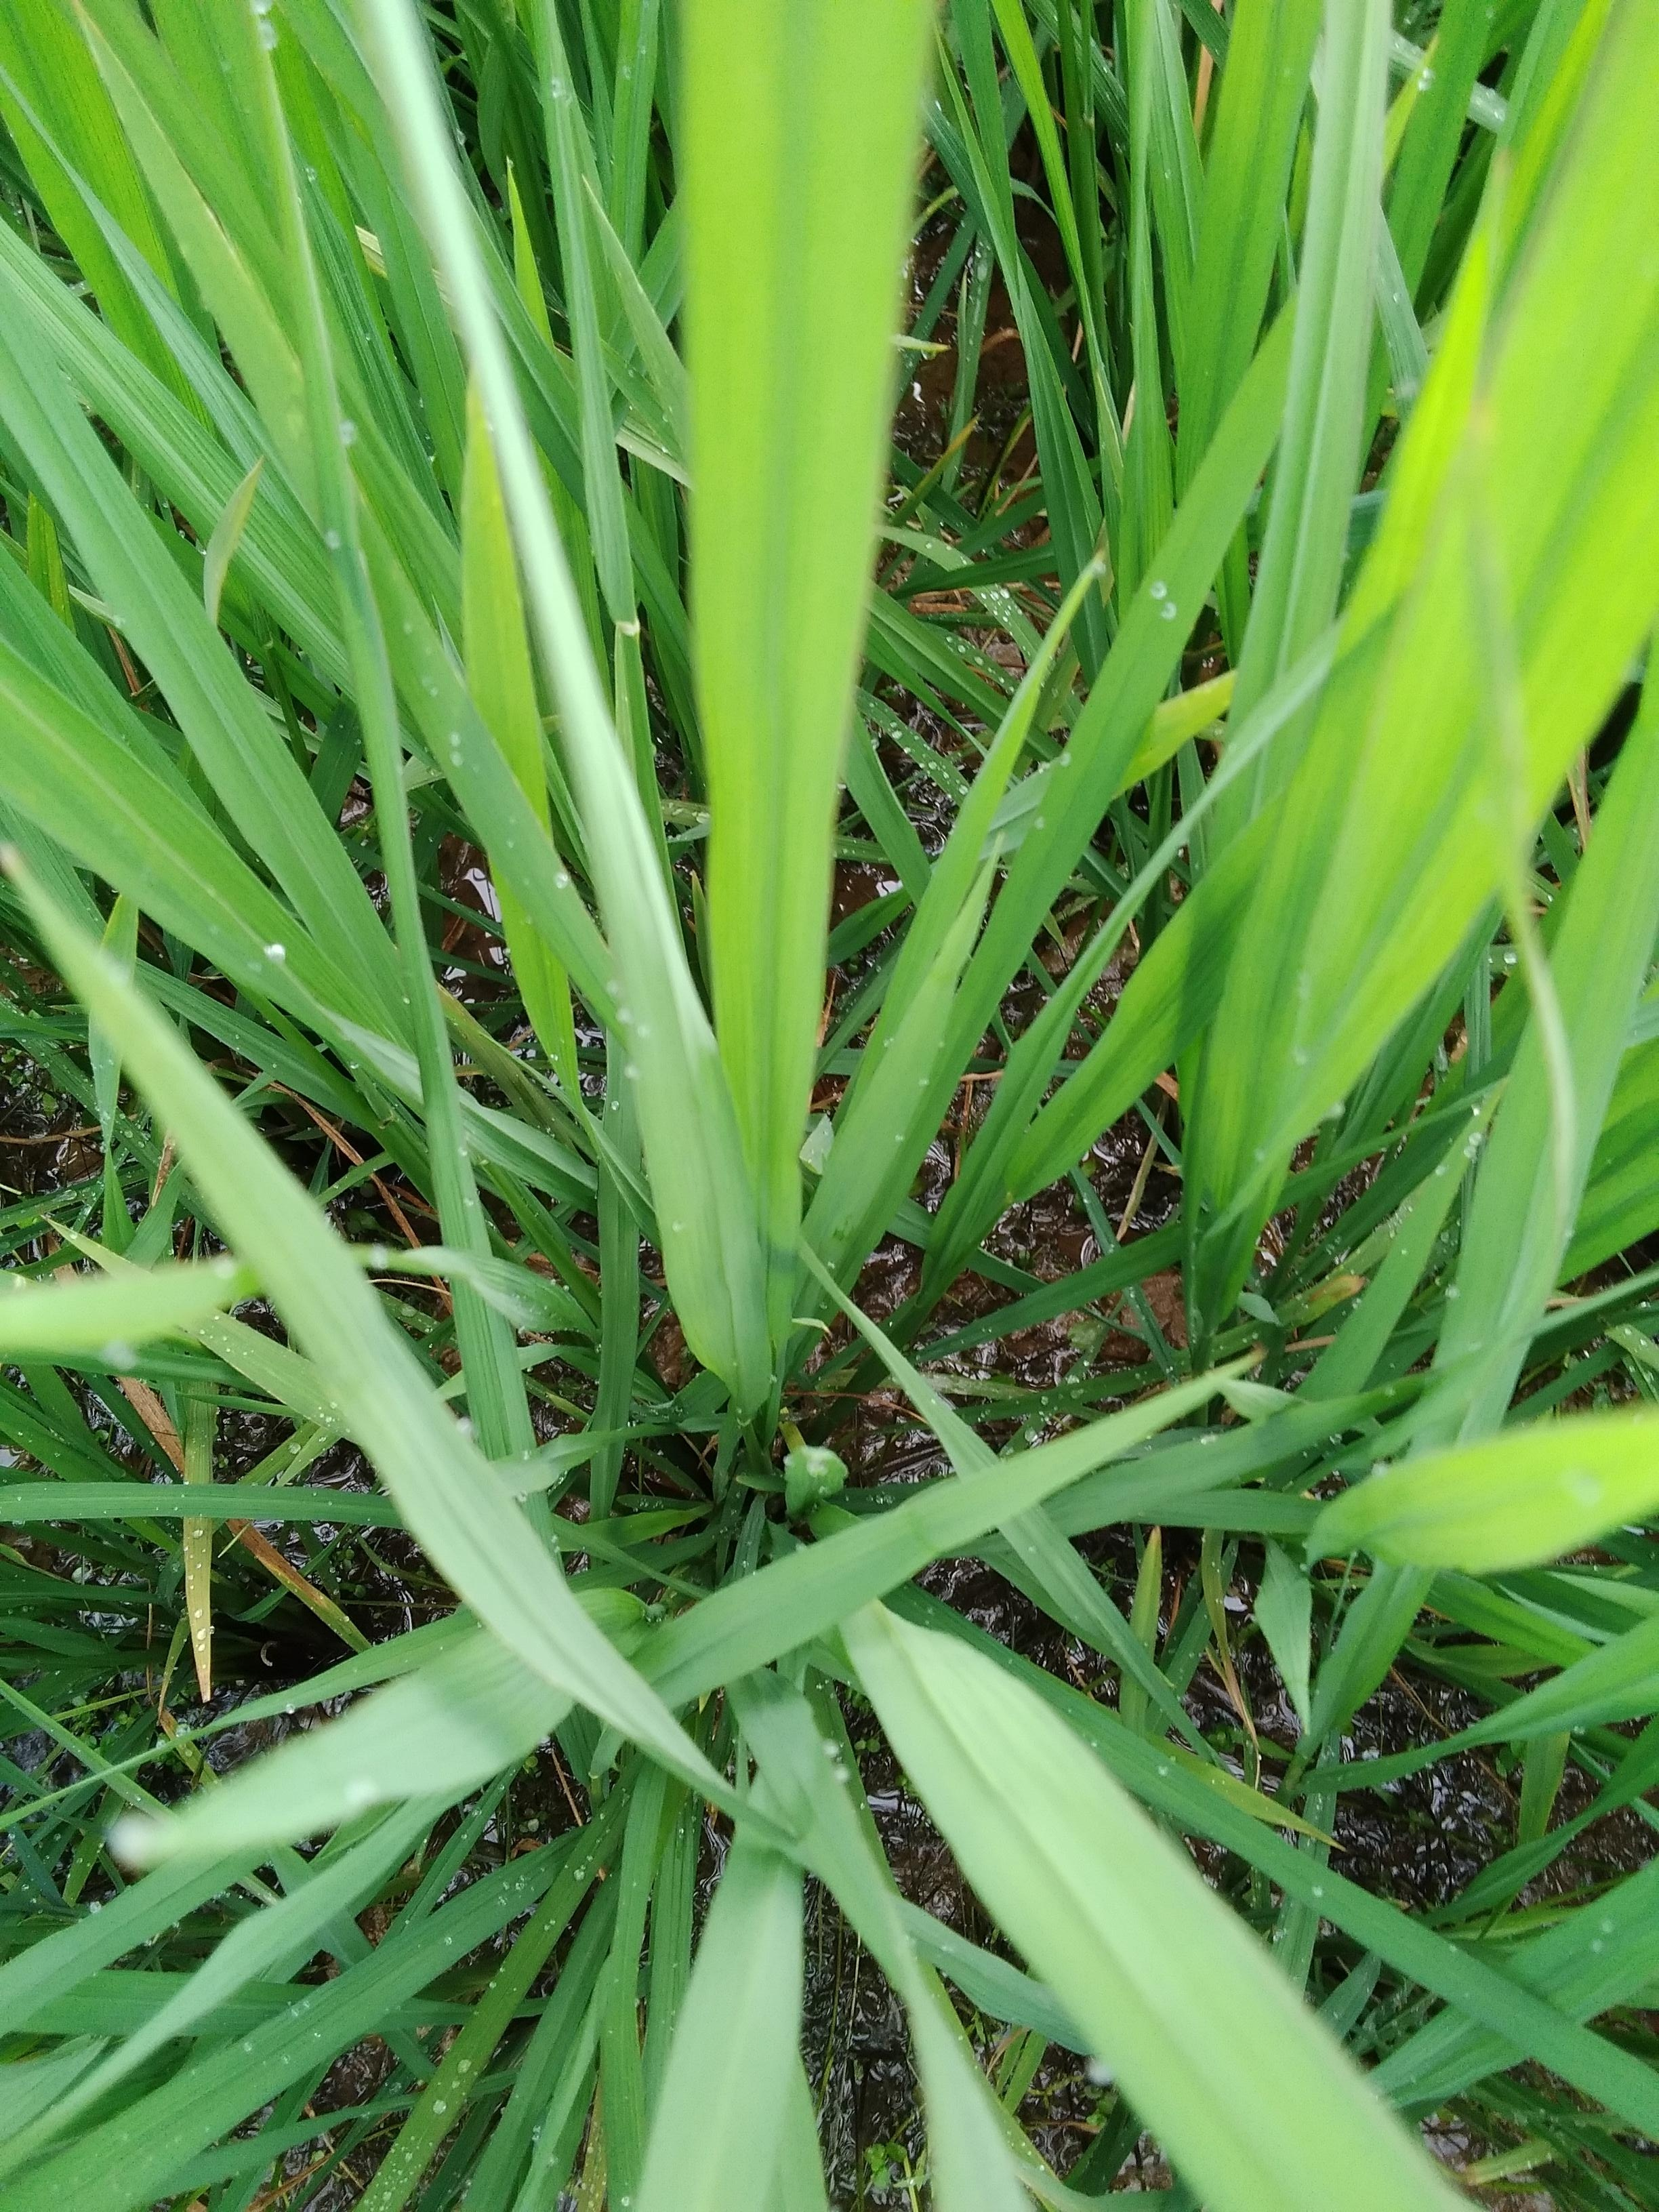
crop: rice
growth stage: booting
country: Nigeria
